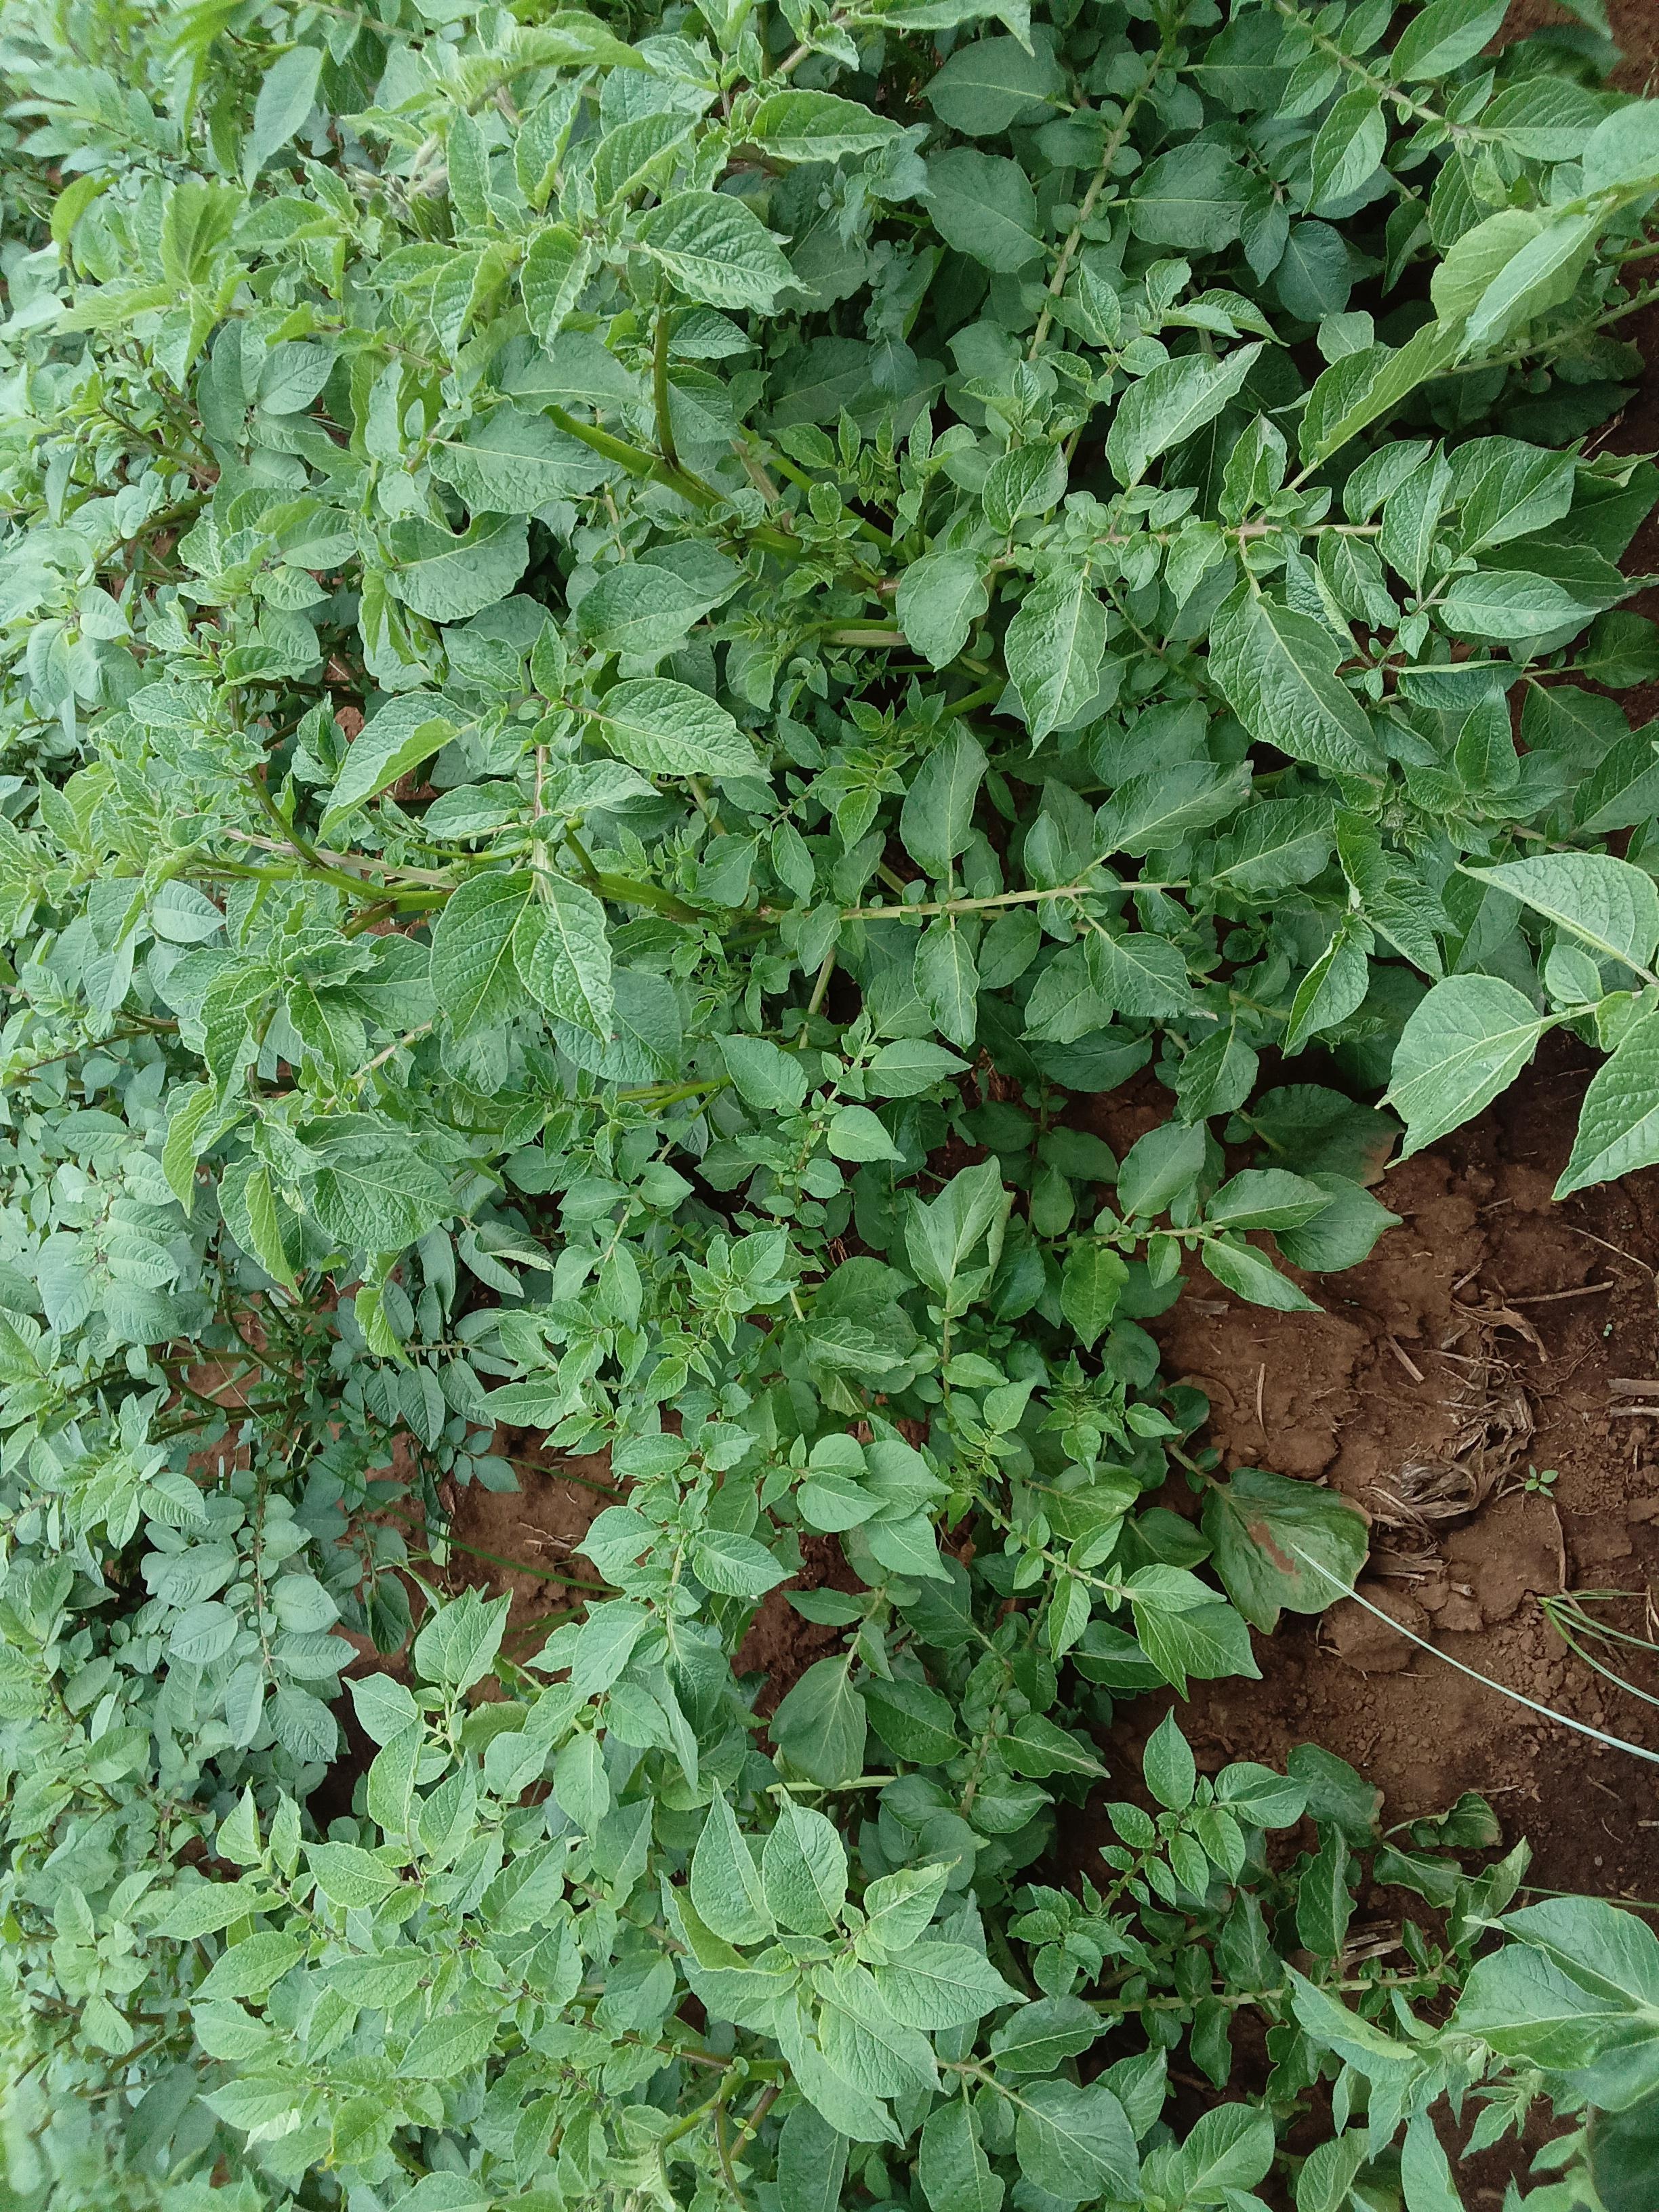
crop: potato
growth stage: vegetative
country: Kenya
